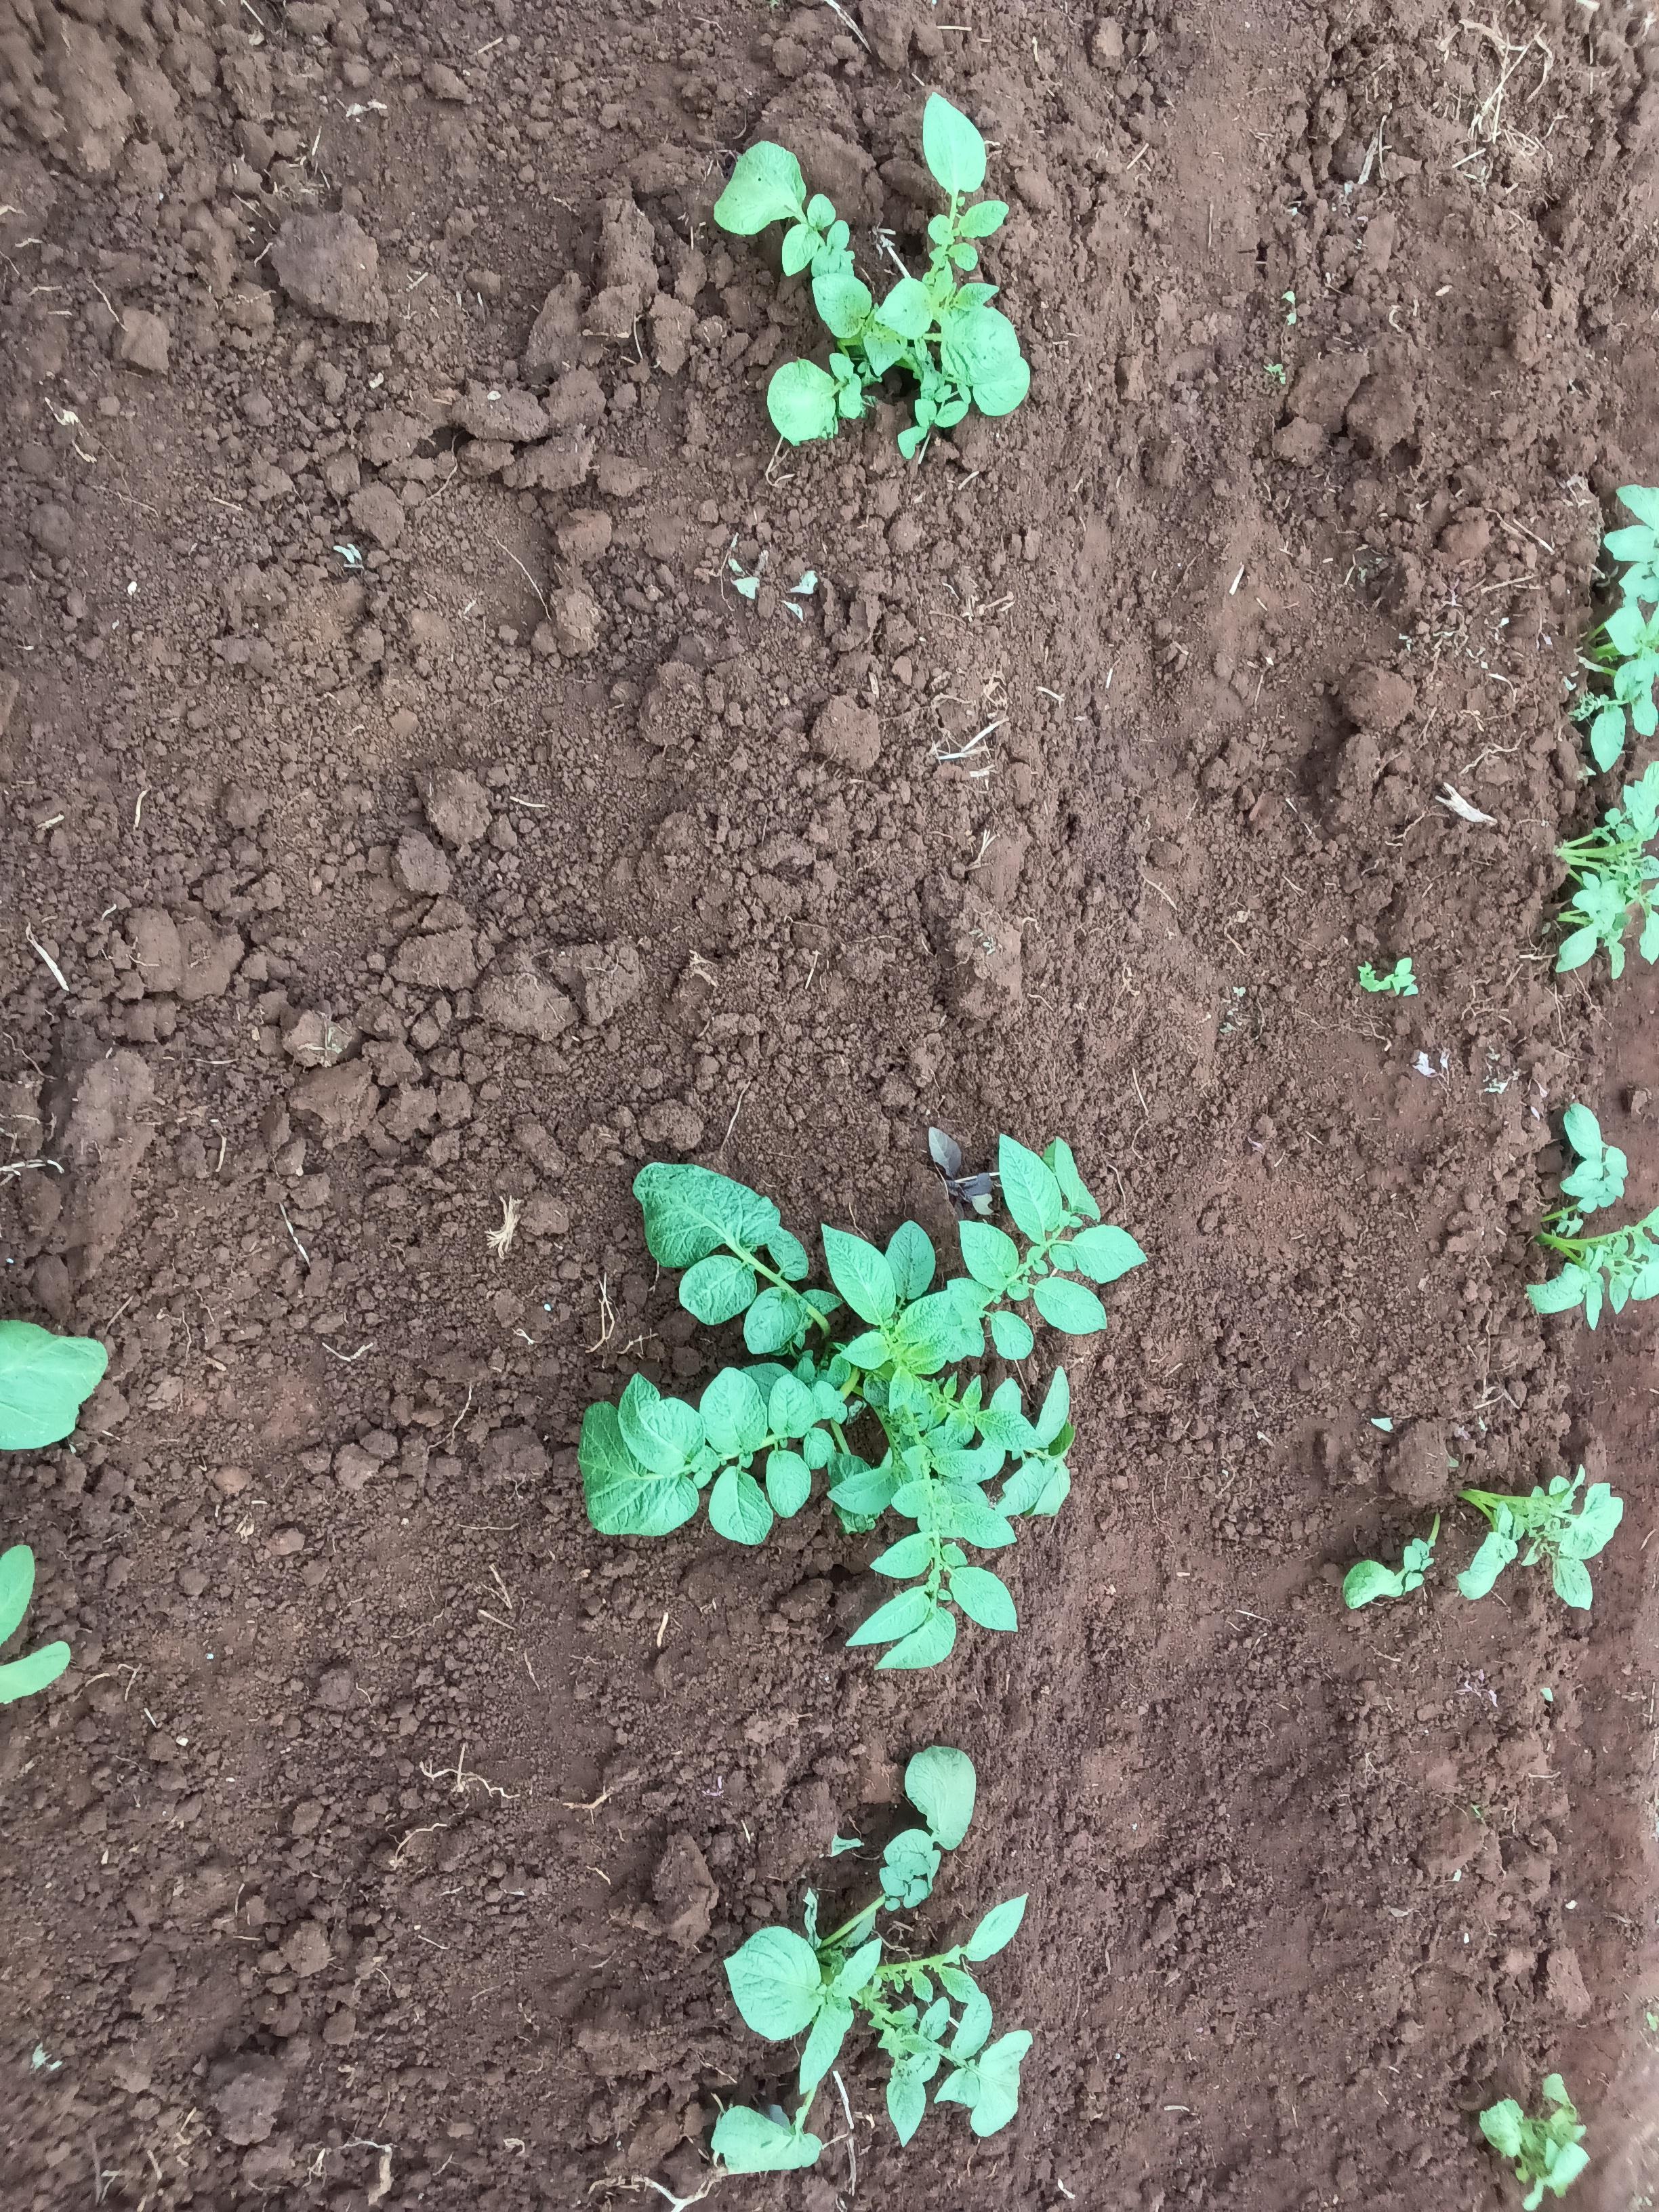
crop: potato
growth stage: emergence
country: Kenya
